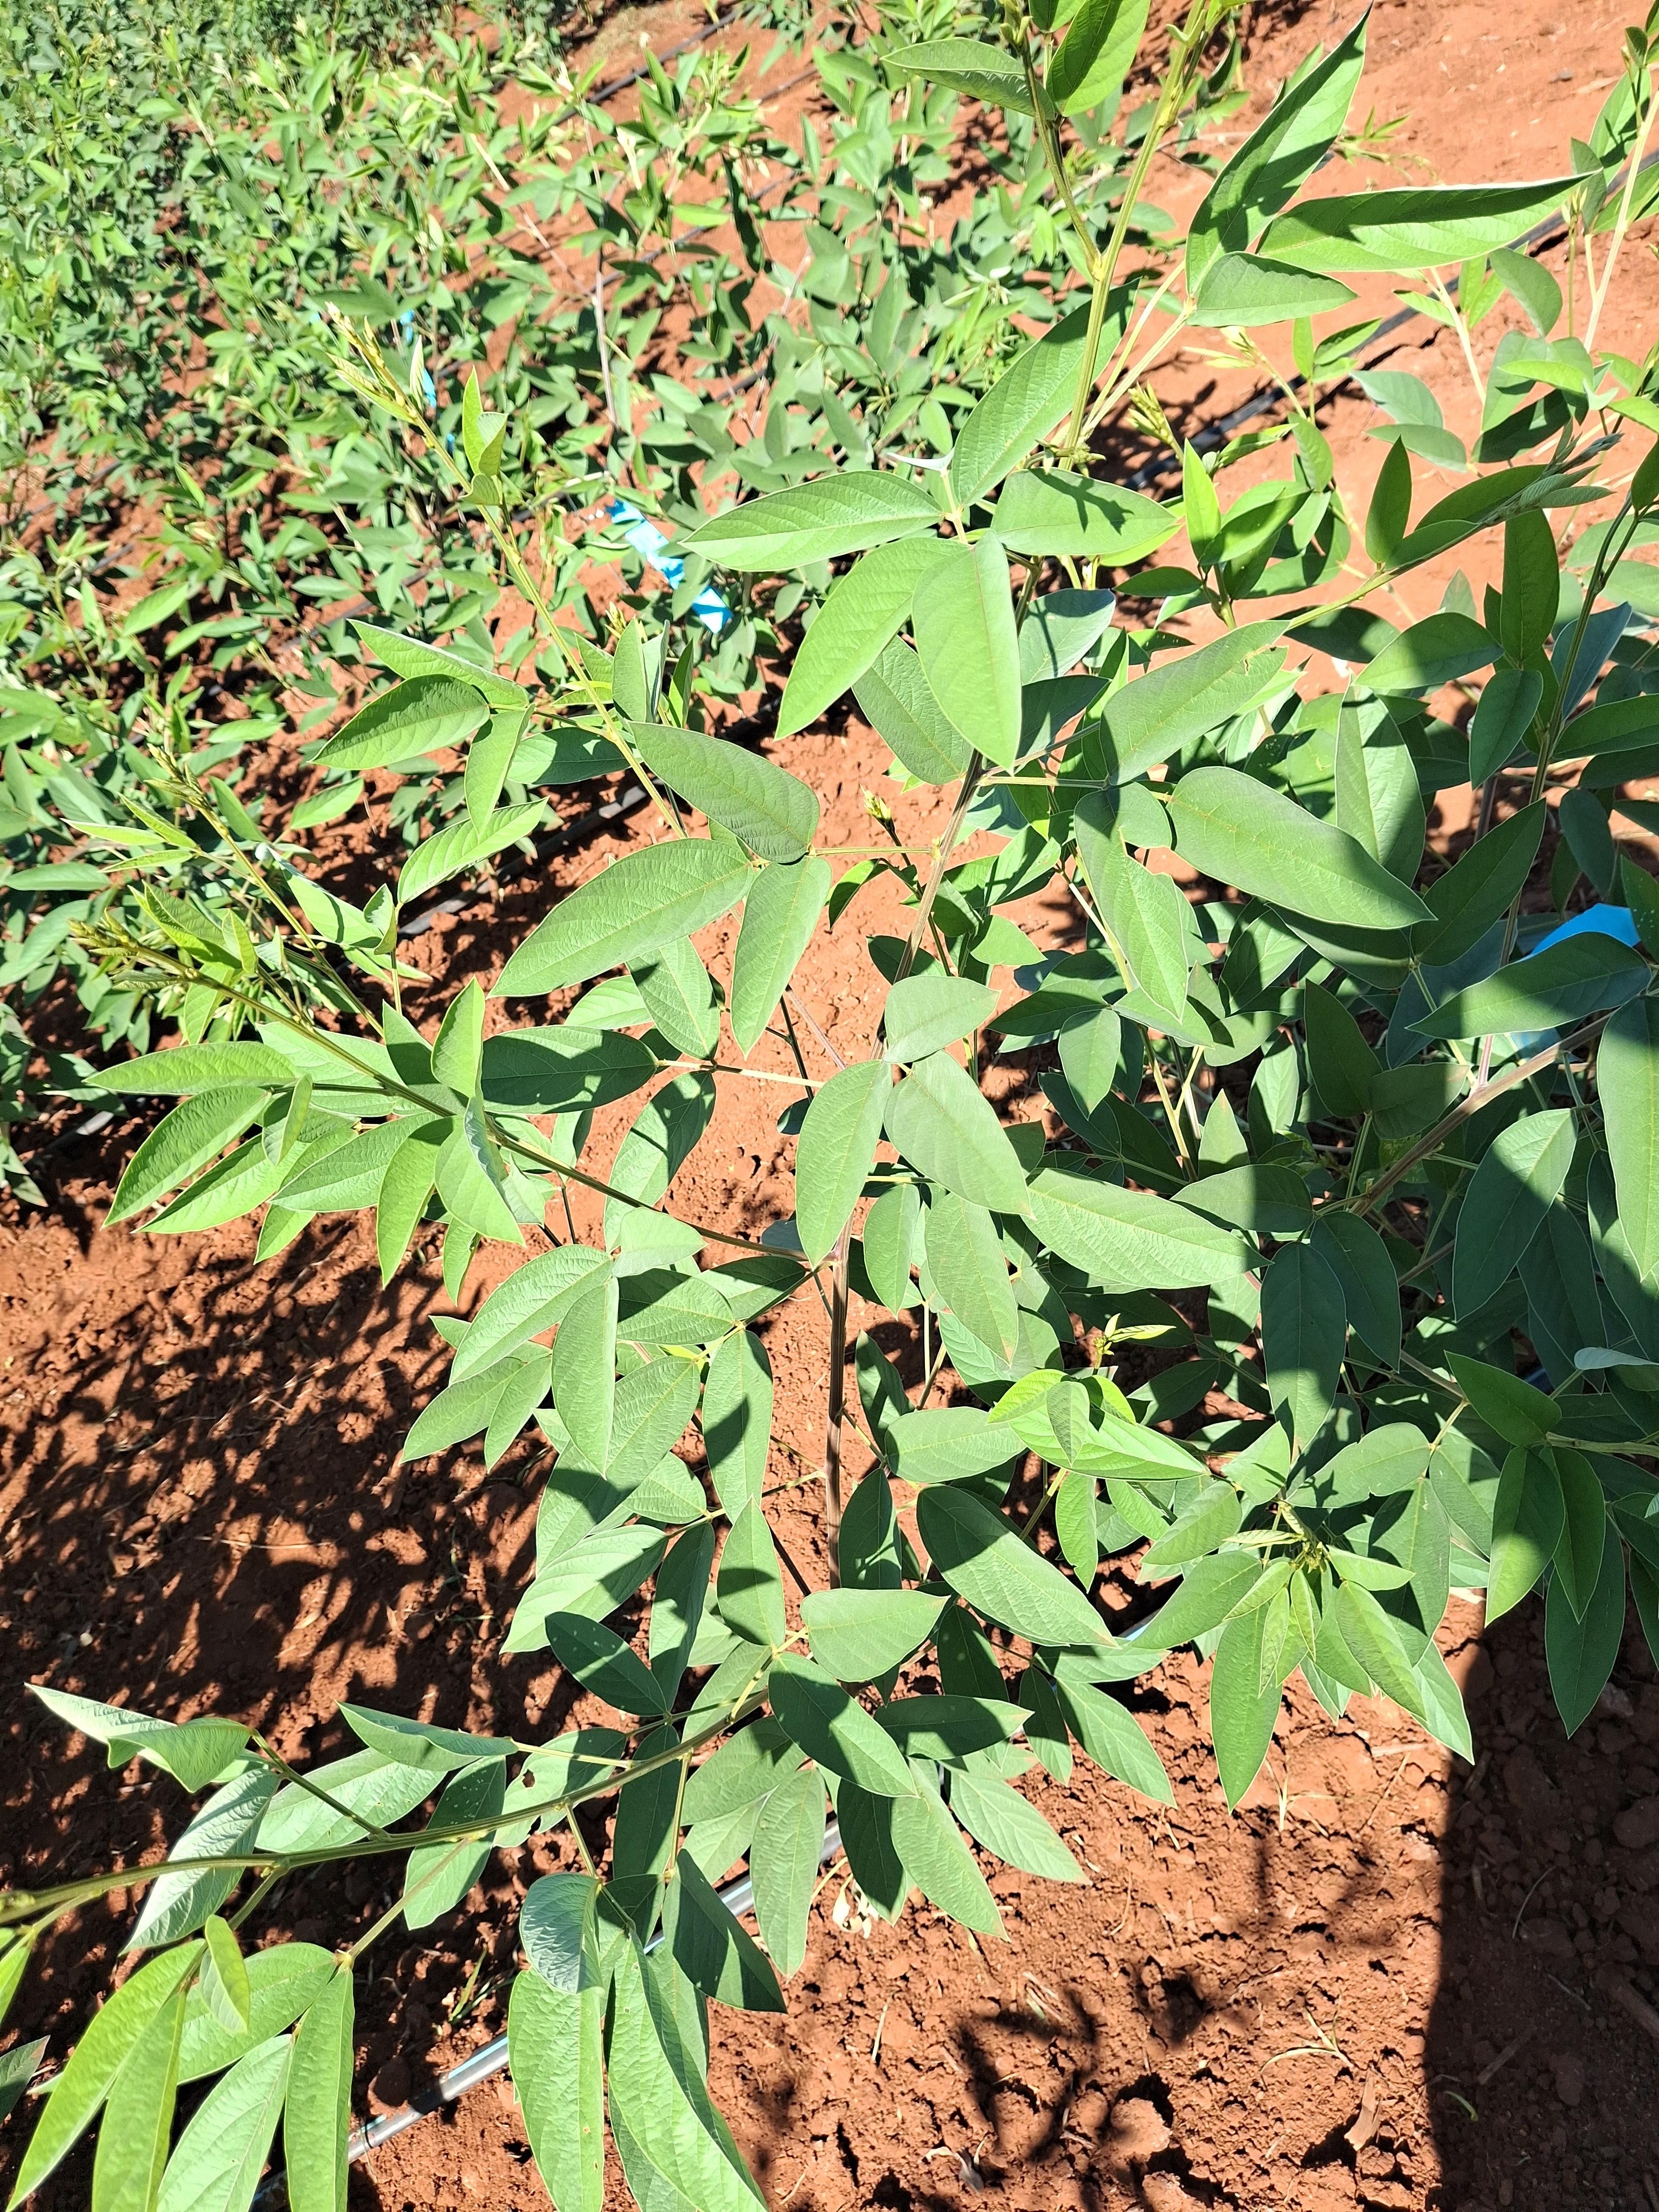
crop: pigeonpea
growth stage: flowering
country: Kenya
